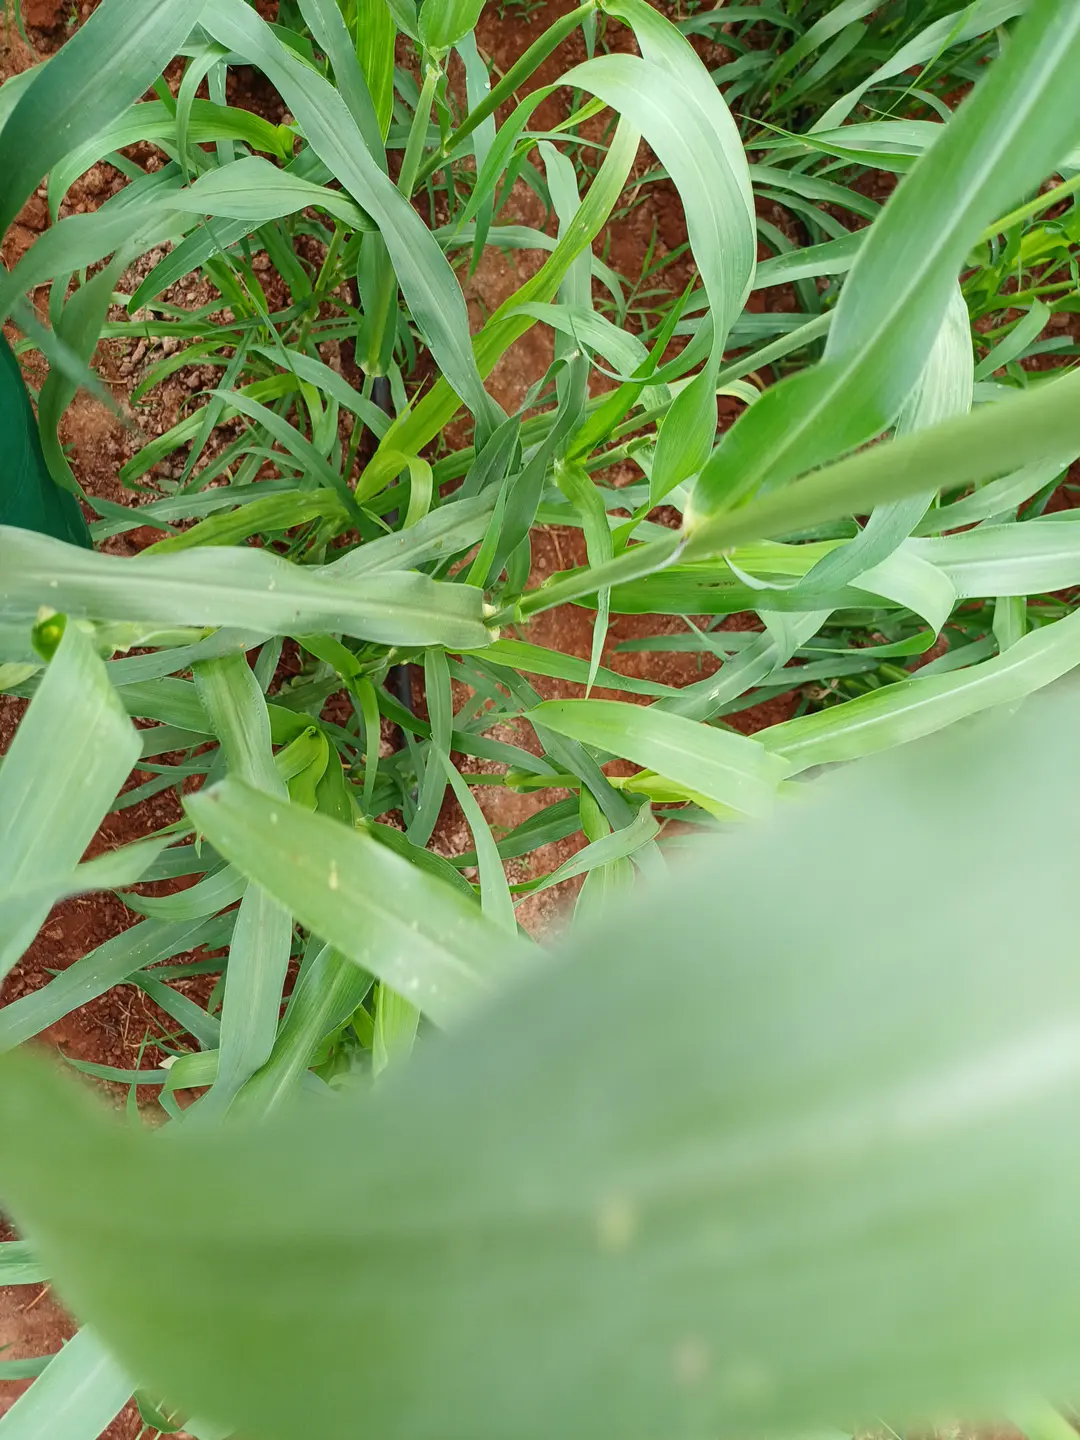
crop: pearl millet
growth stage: flowering
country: Kenya
